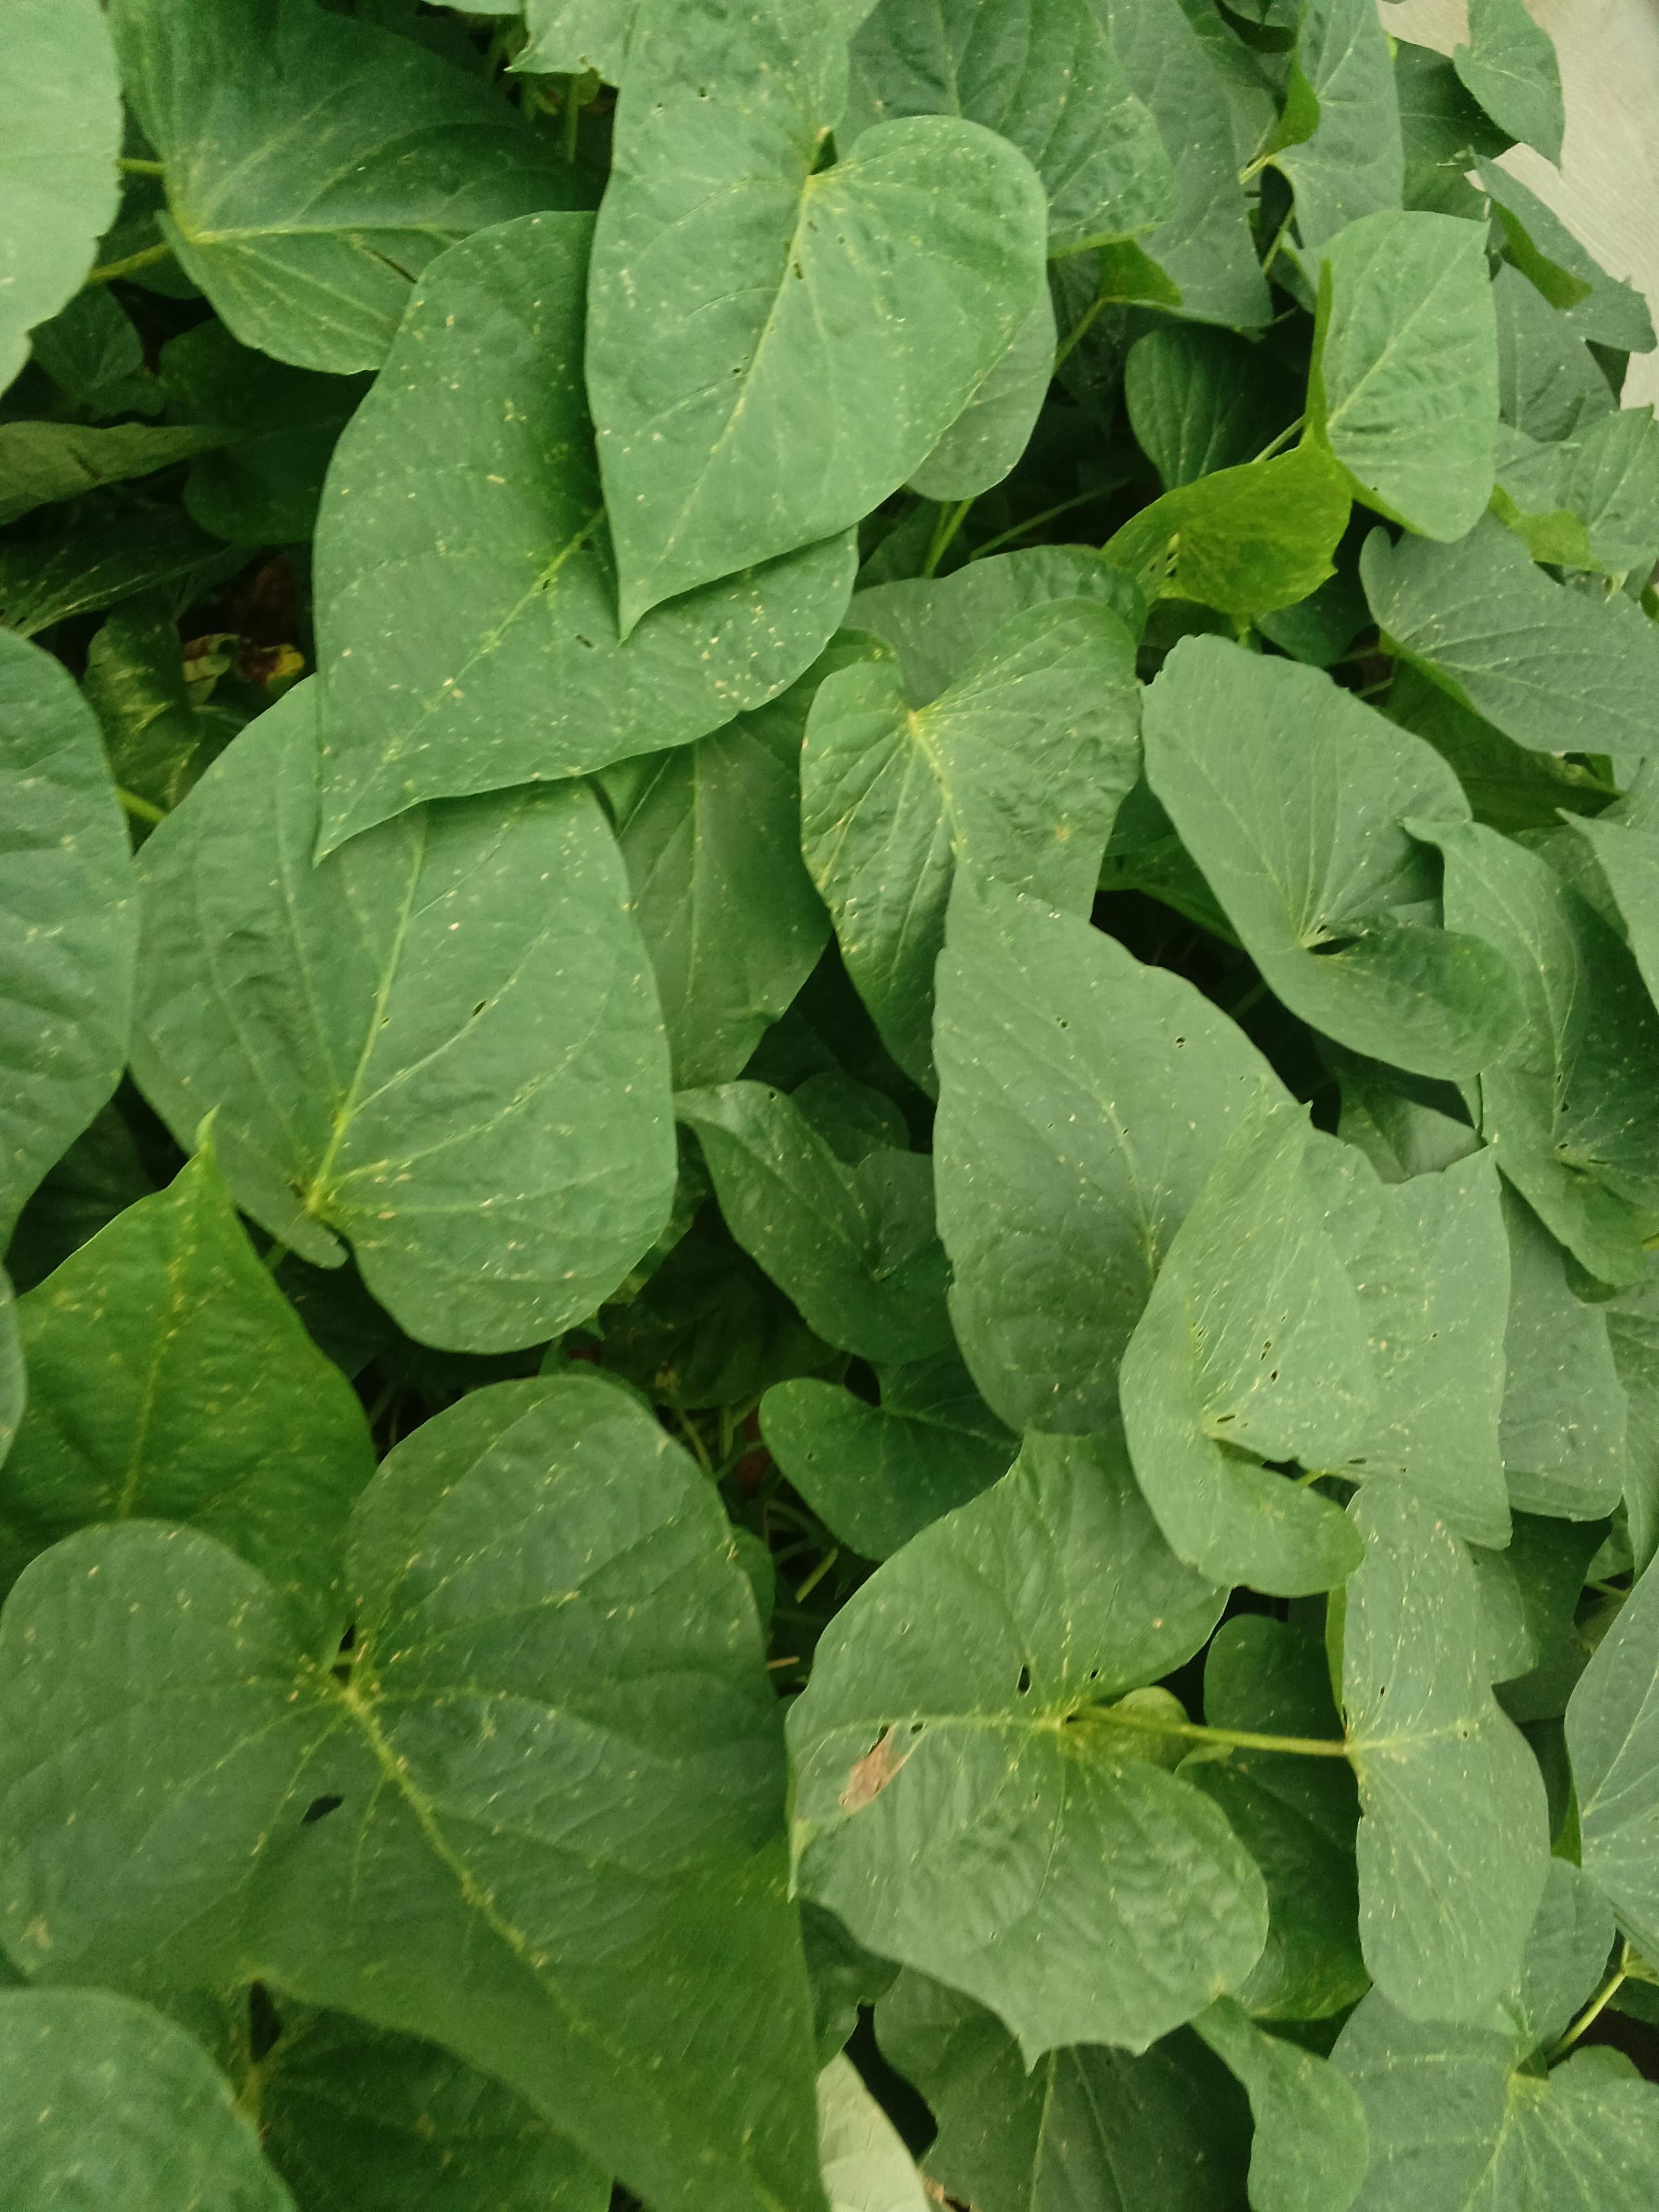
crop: sweet potato
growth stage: vegetative
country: Kenya
